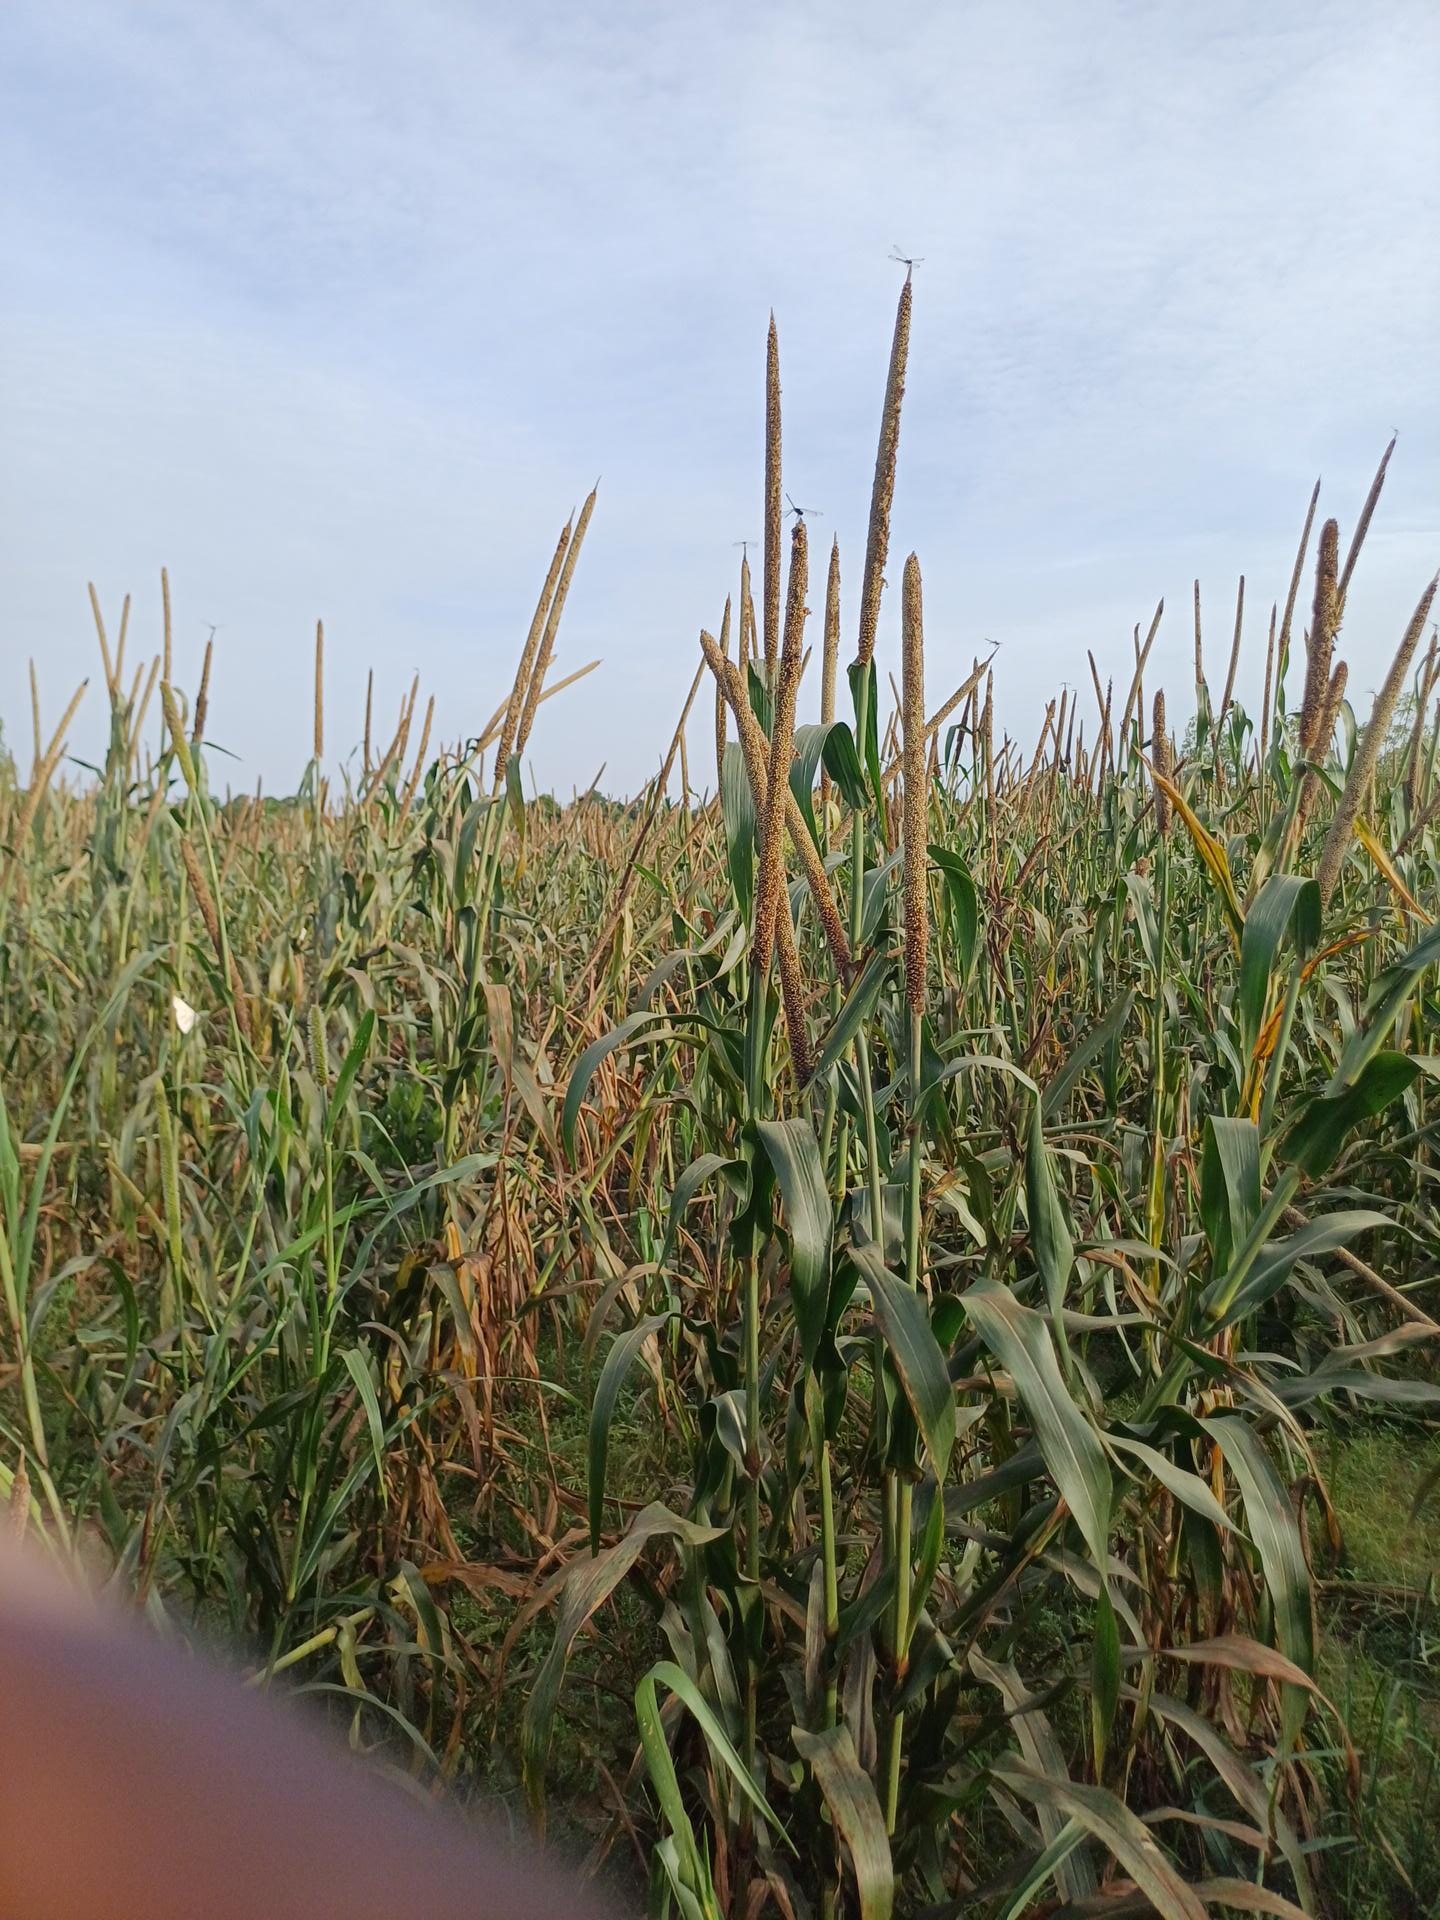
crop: pearl millet
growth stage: filling grain
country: Senegal
